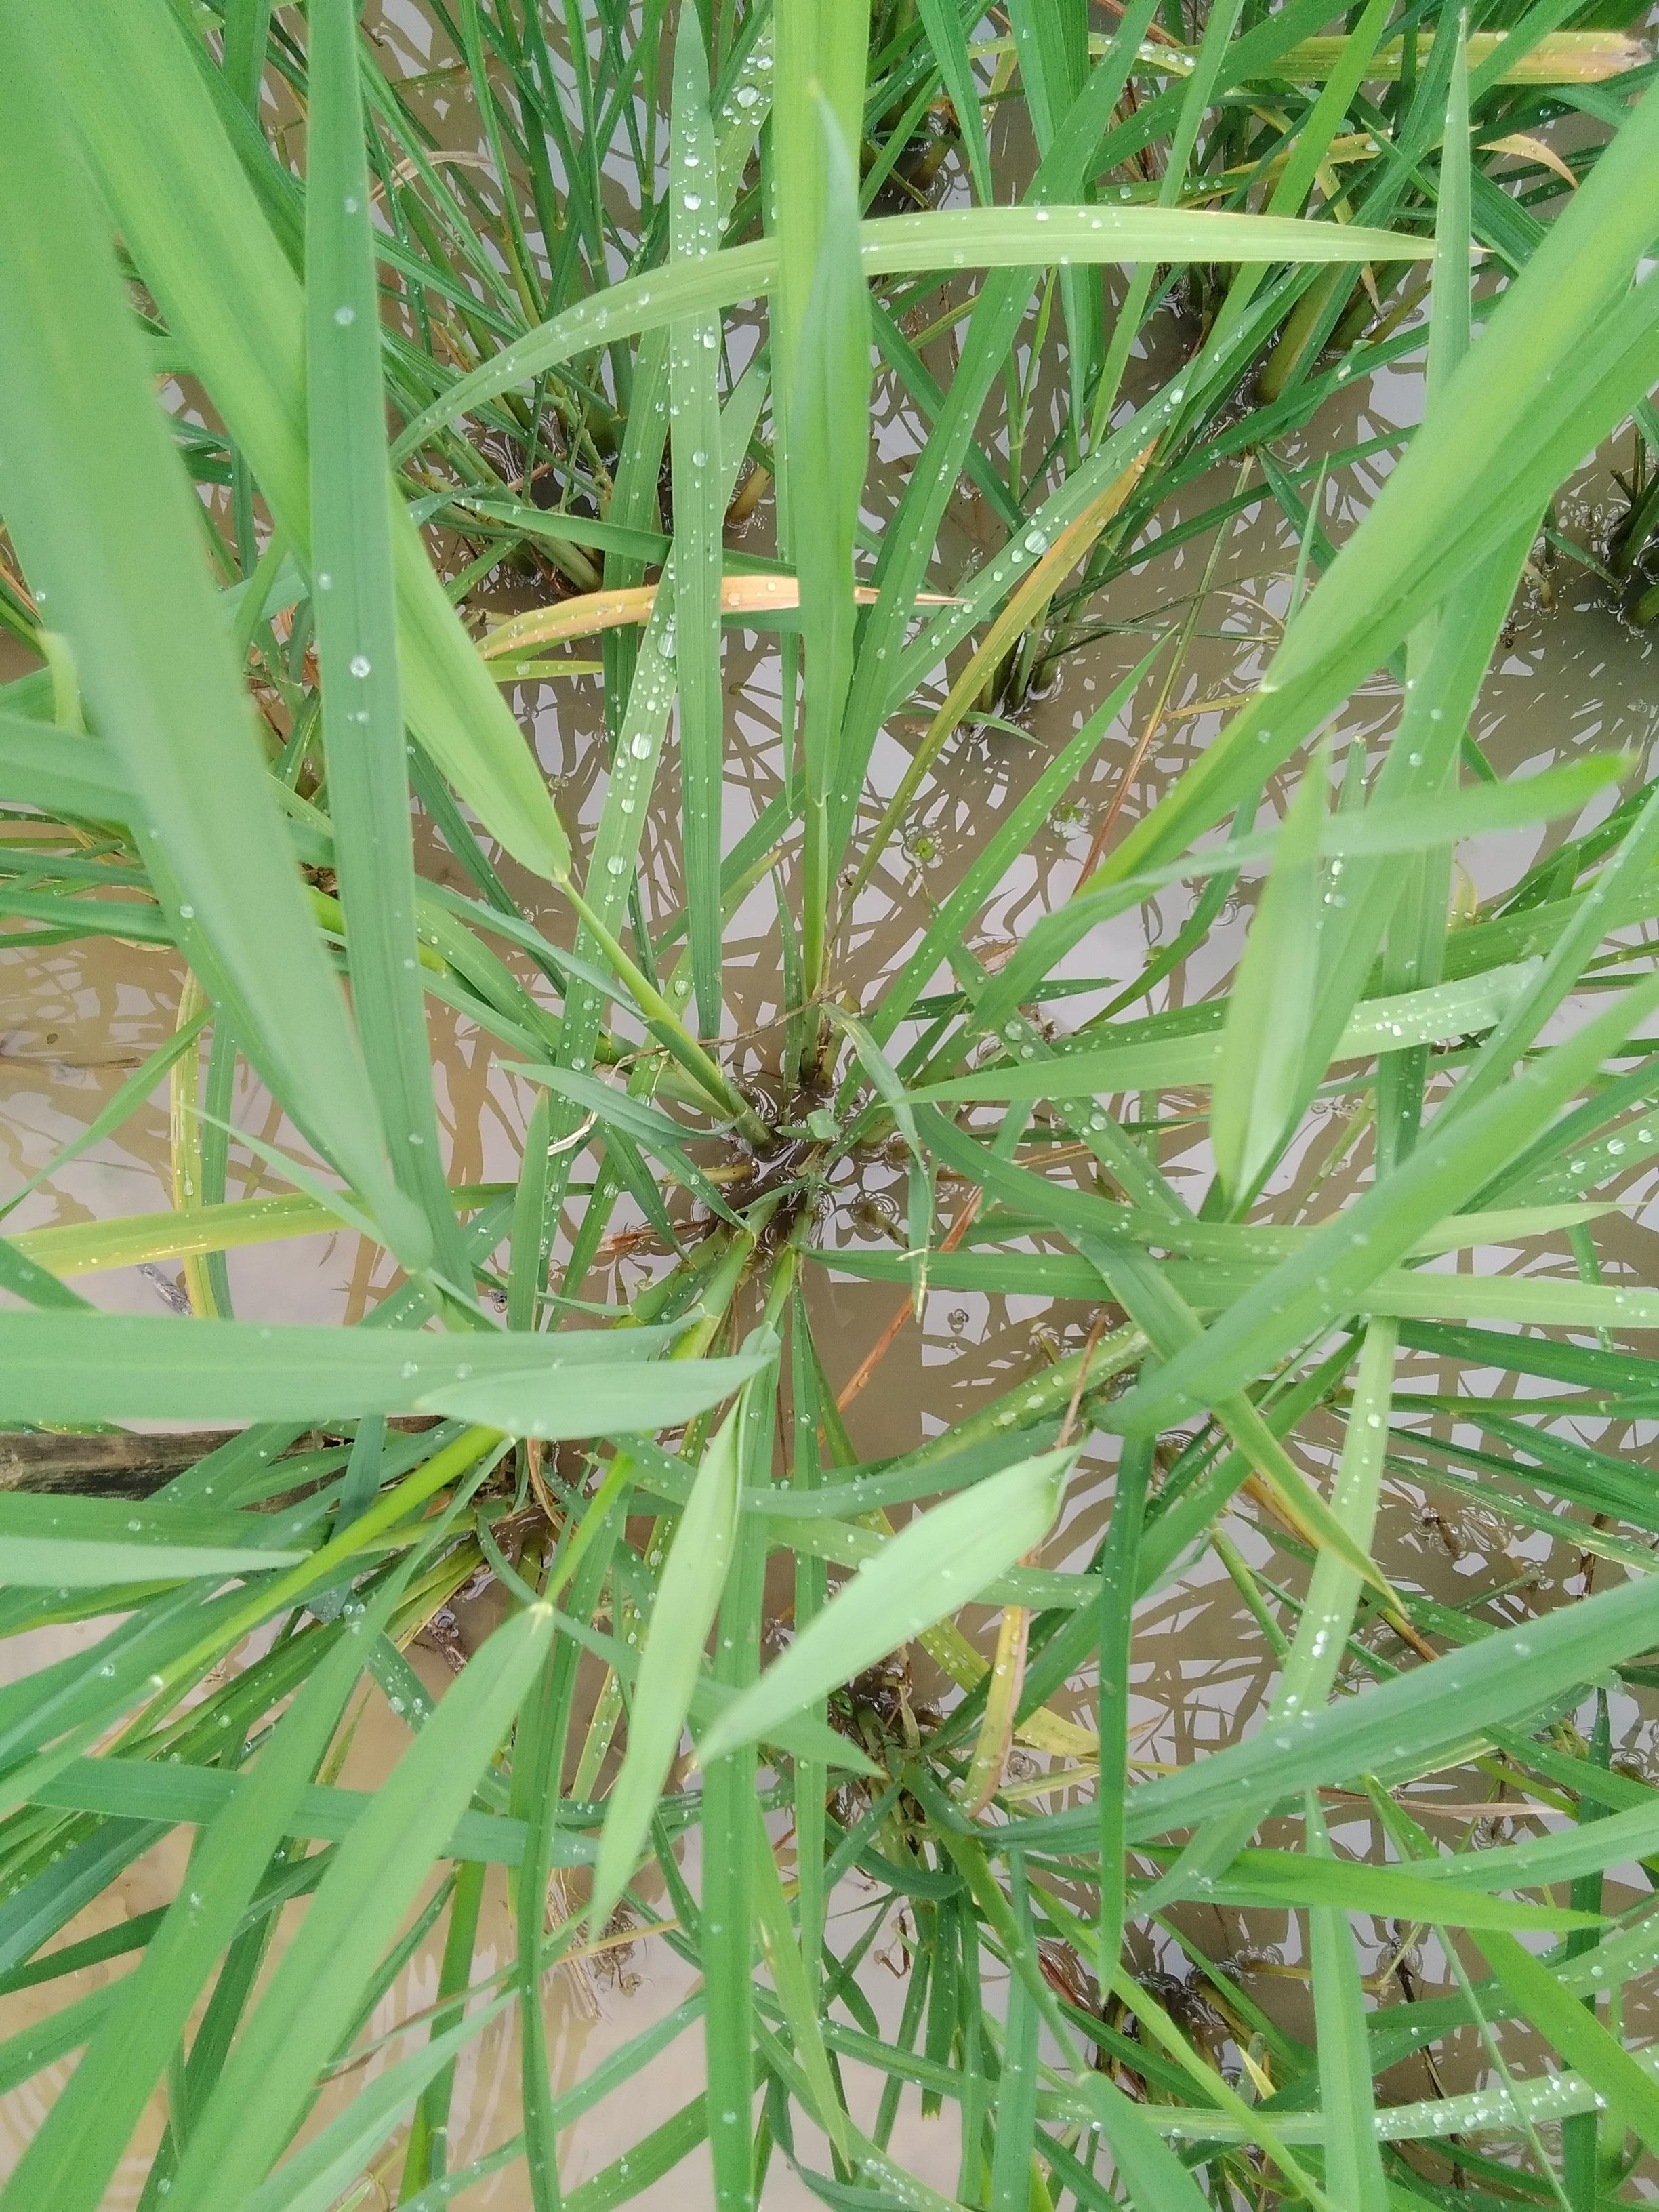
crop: rice
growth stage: booting
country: Nigeria
